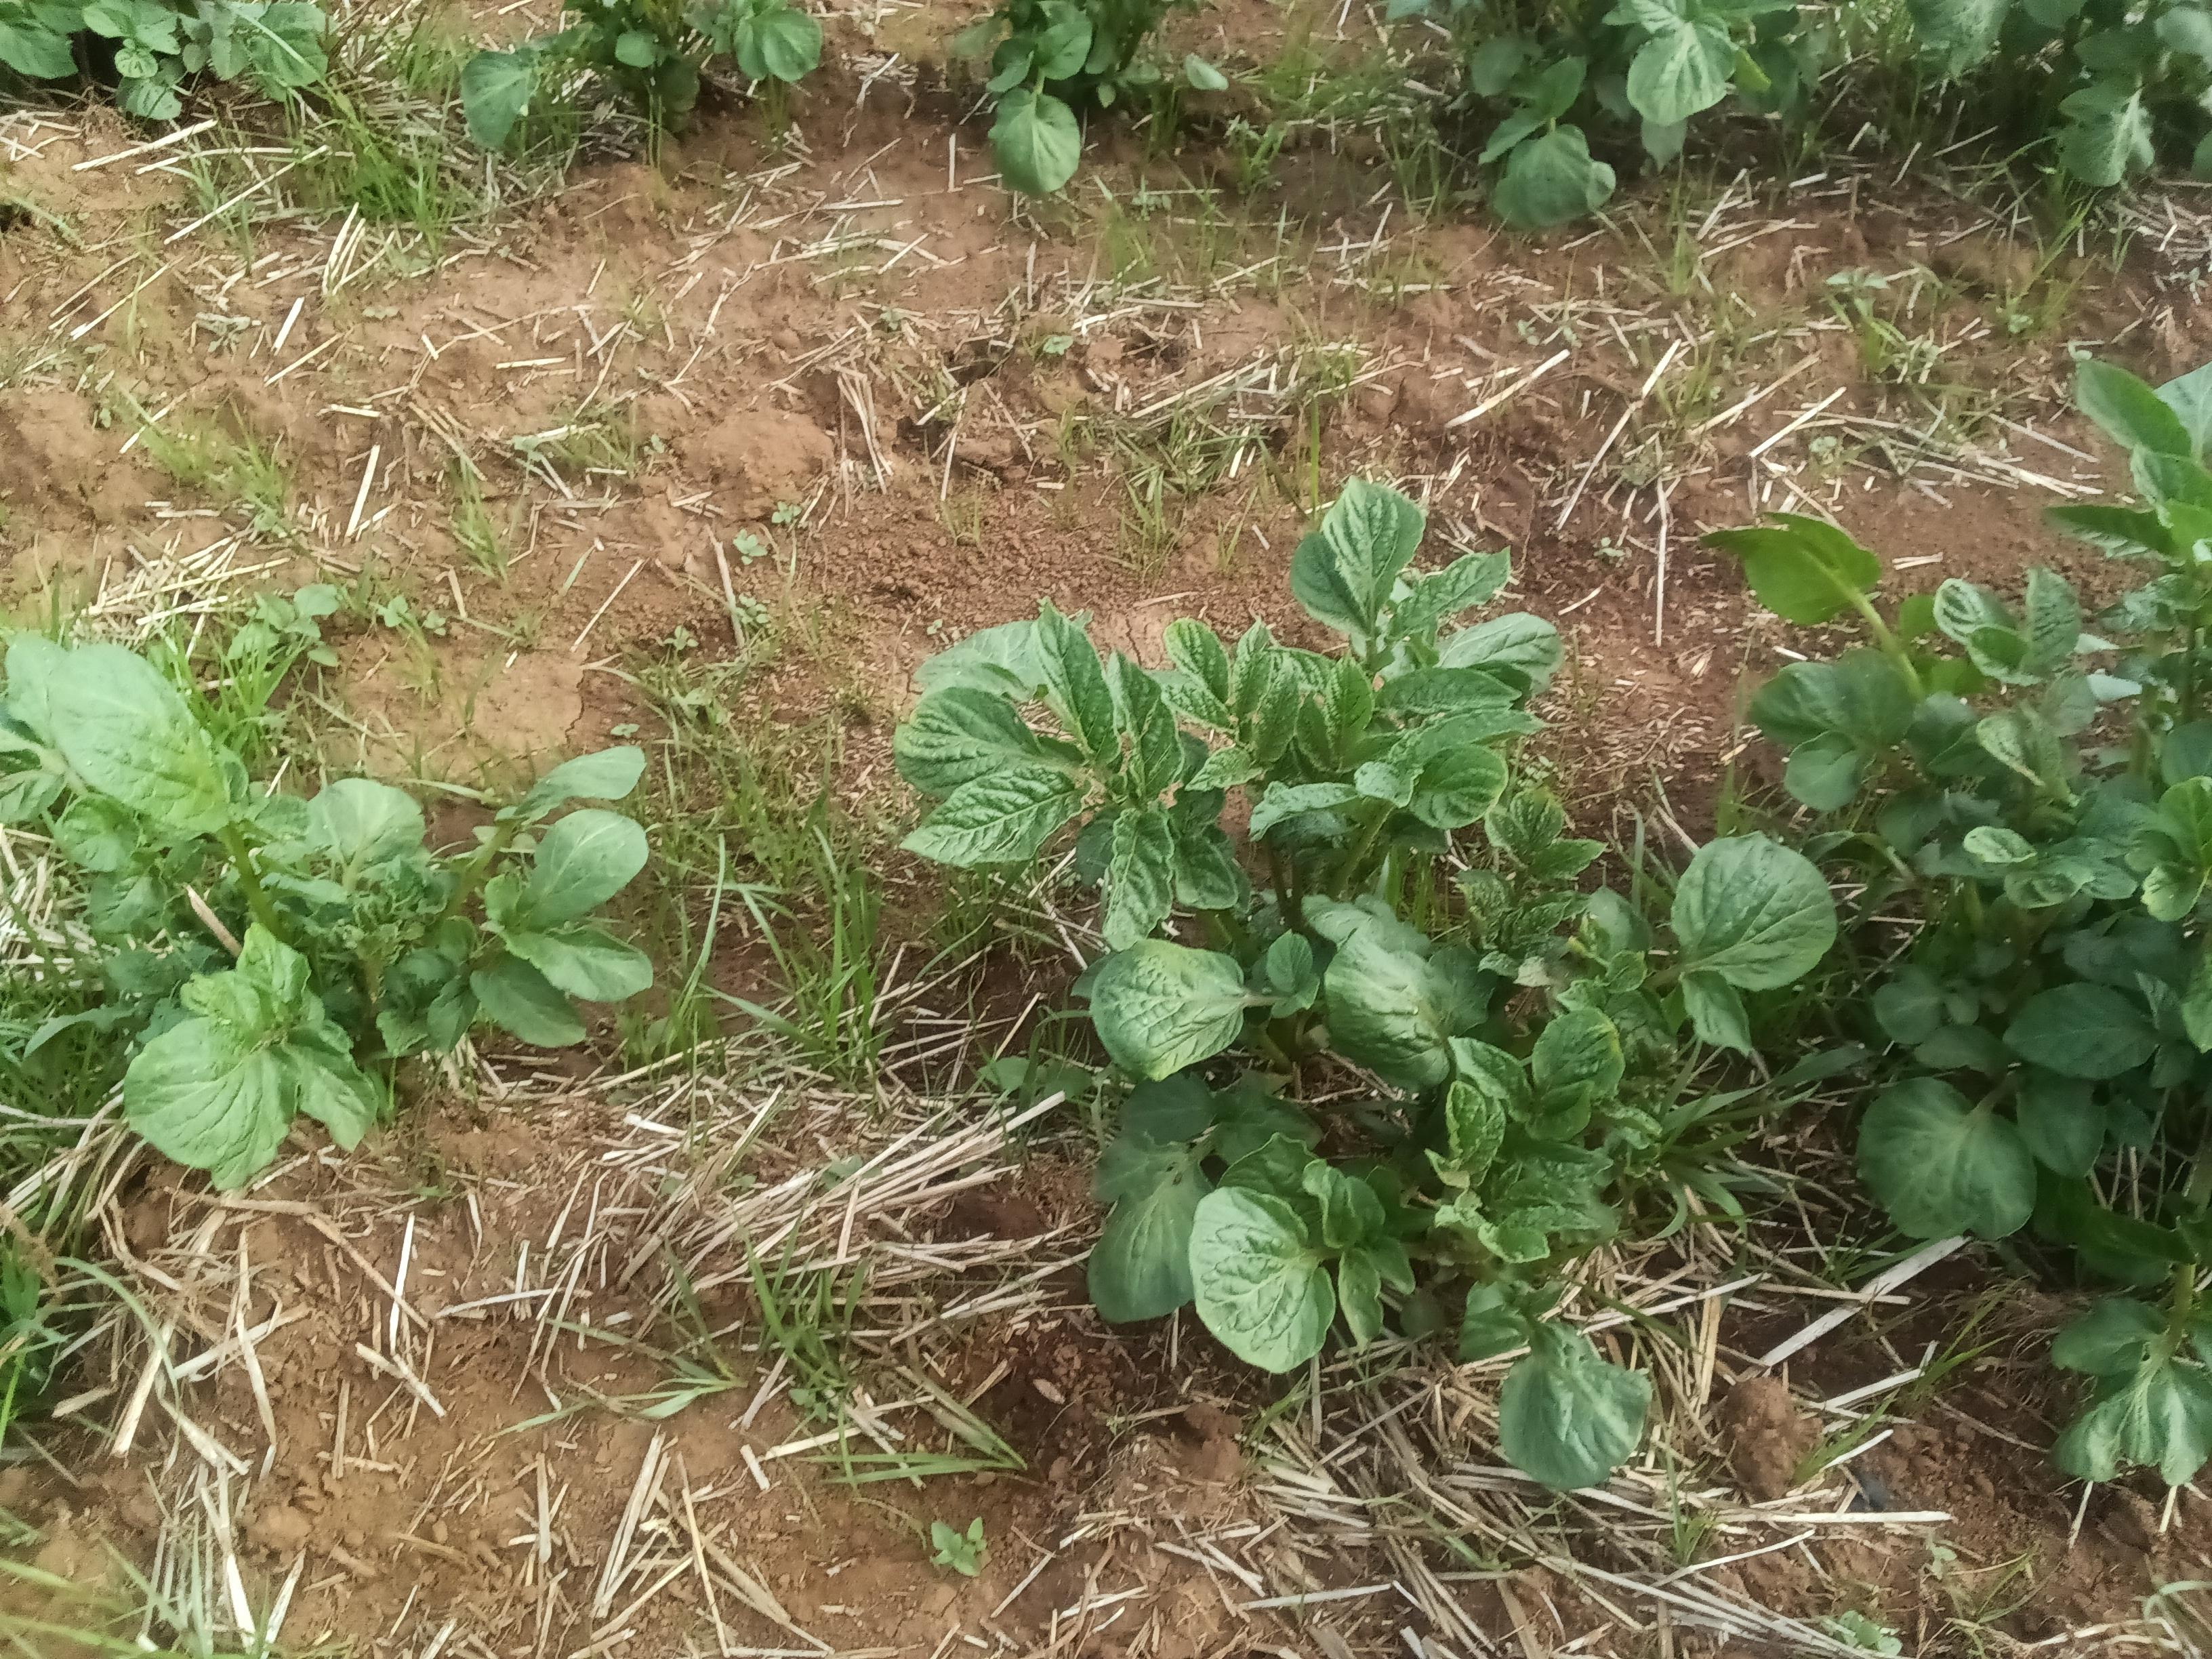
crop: potato
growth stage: vegetative
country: Kenya
